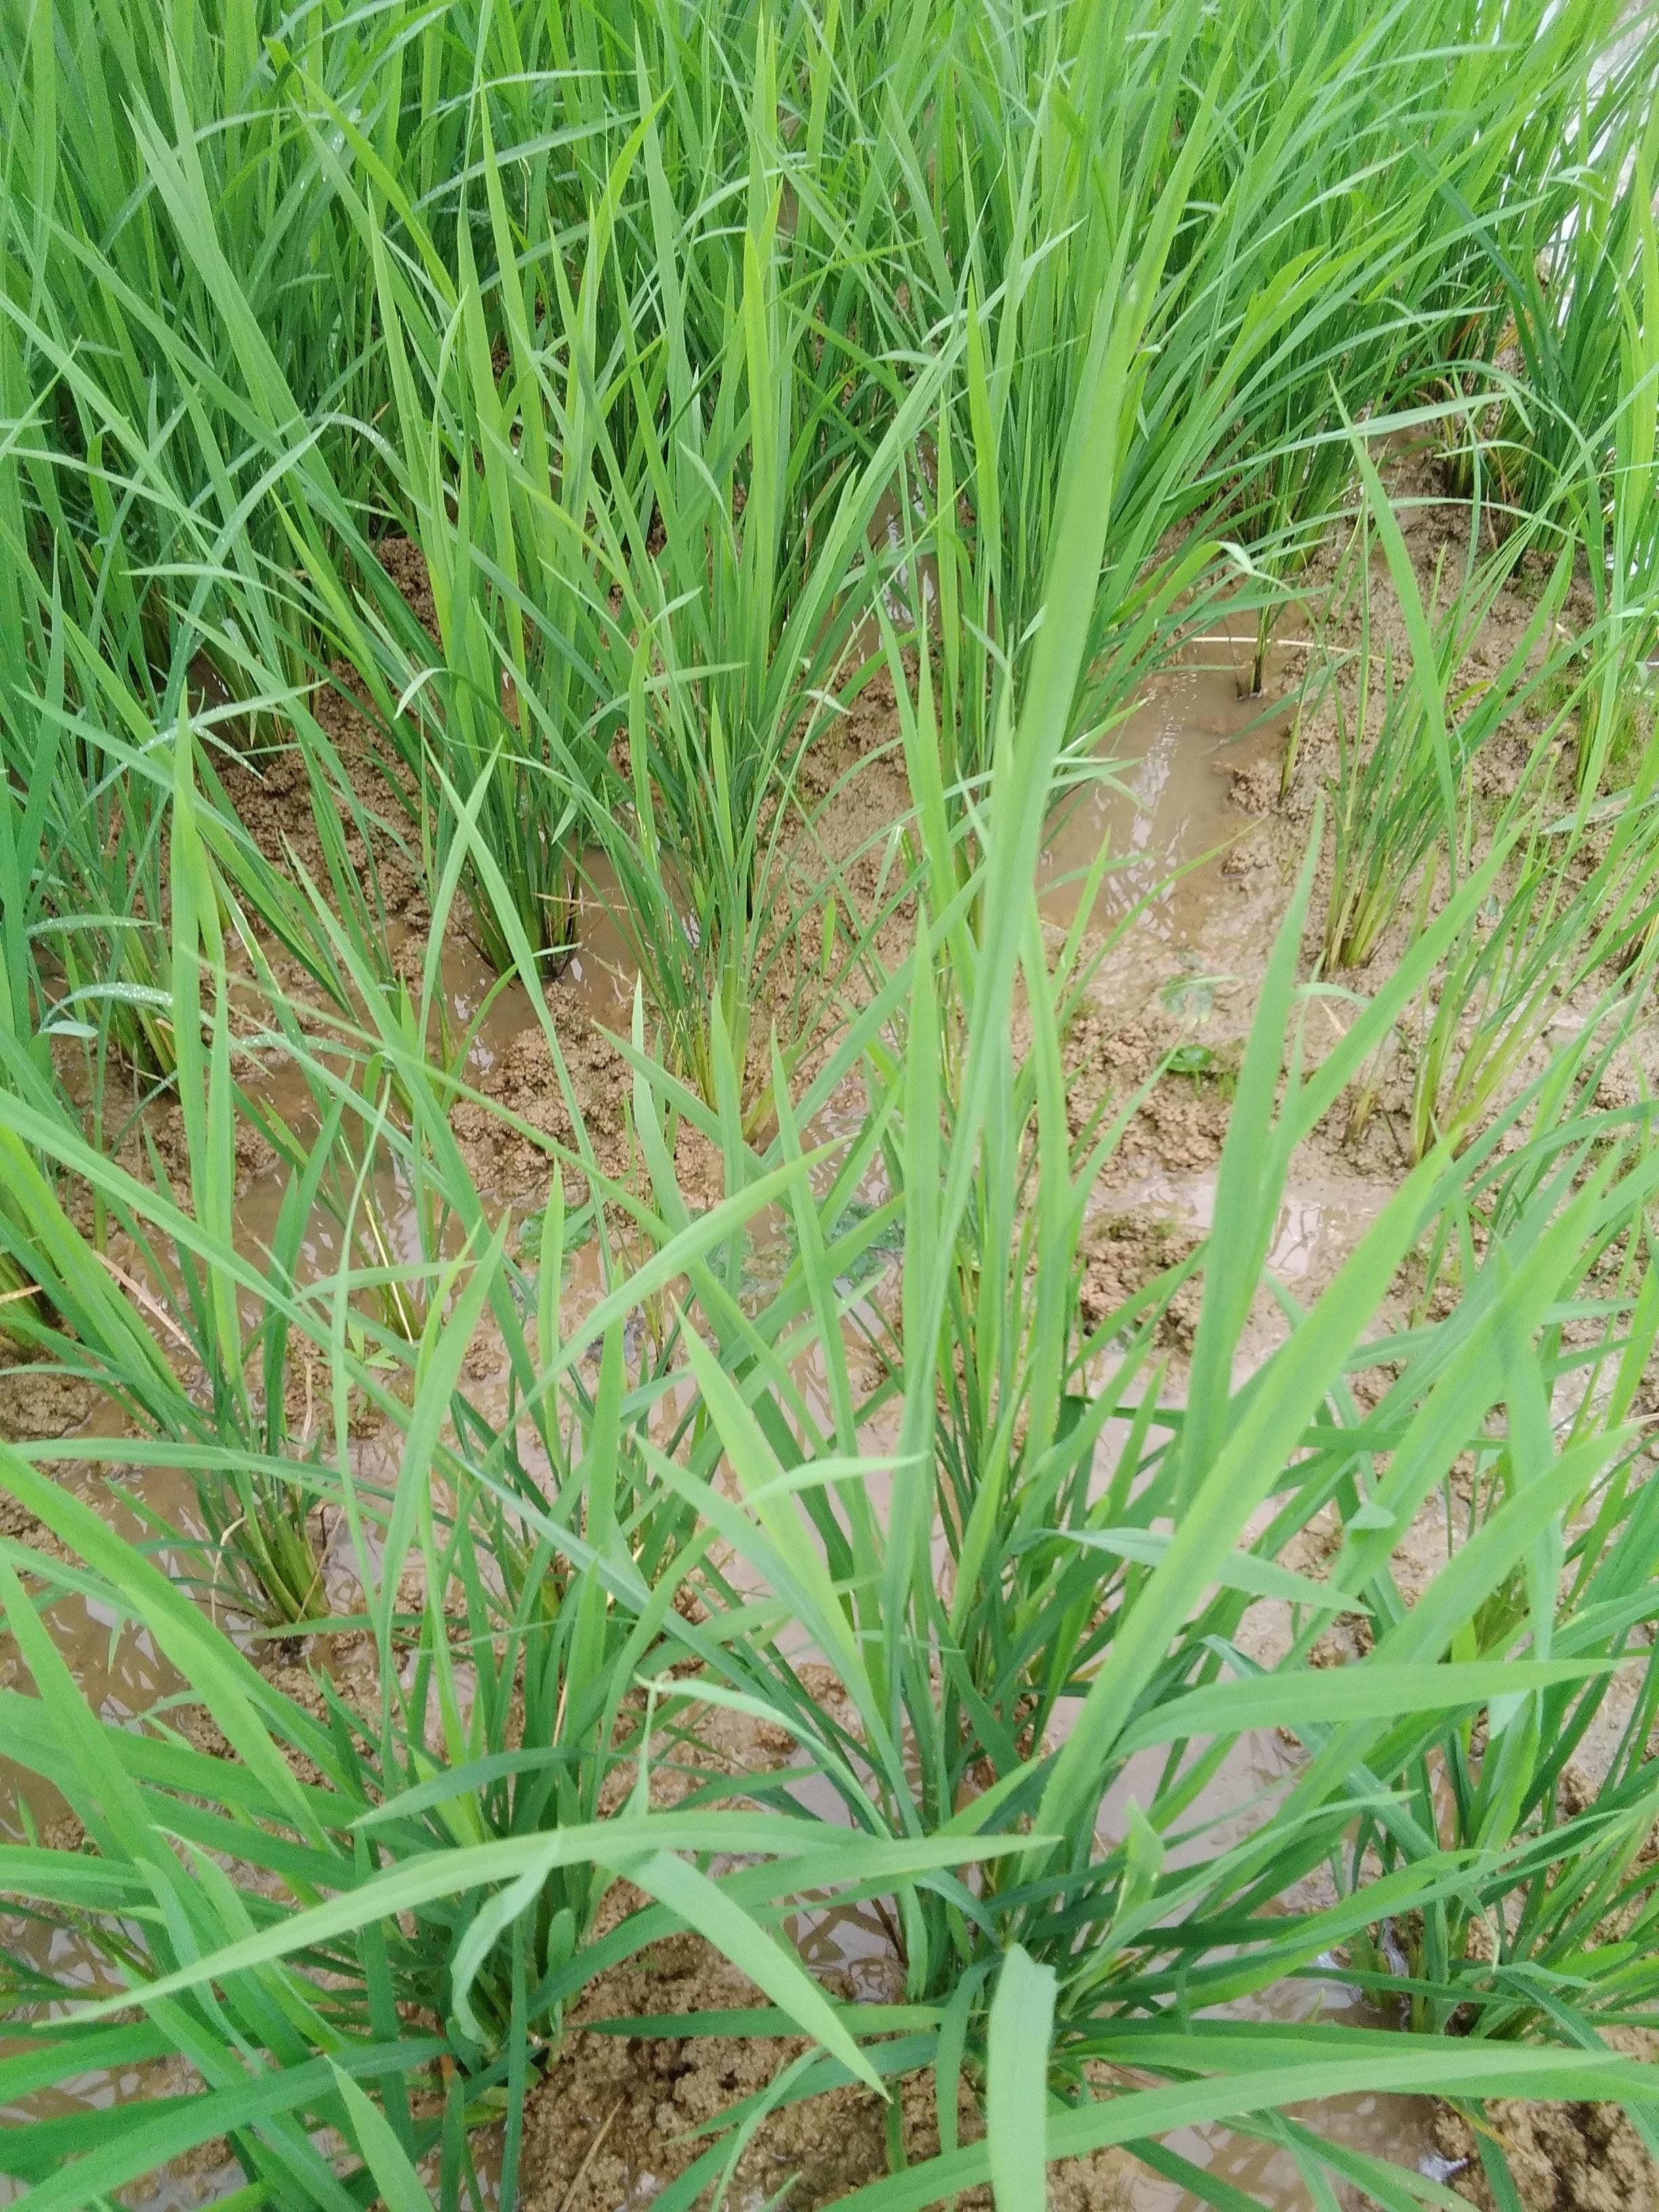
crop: rice
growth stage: vegetative
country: Nigeria
